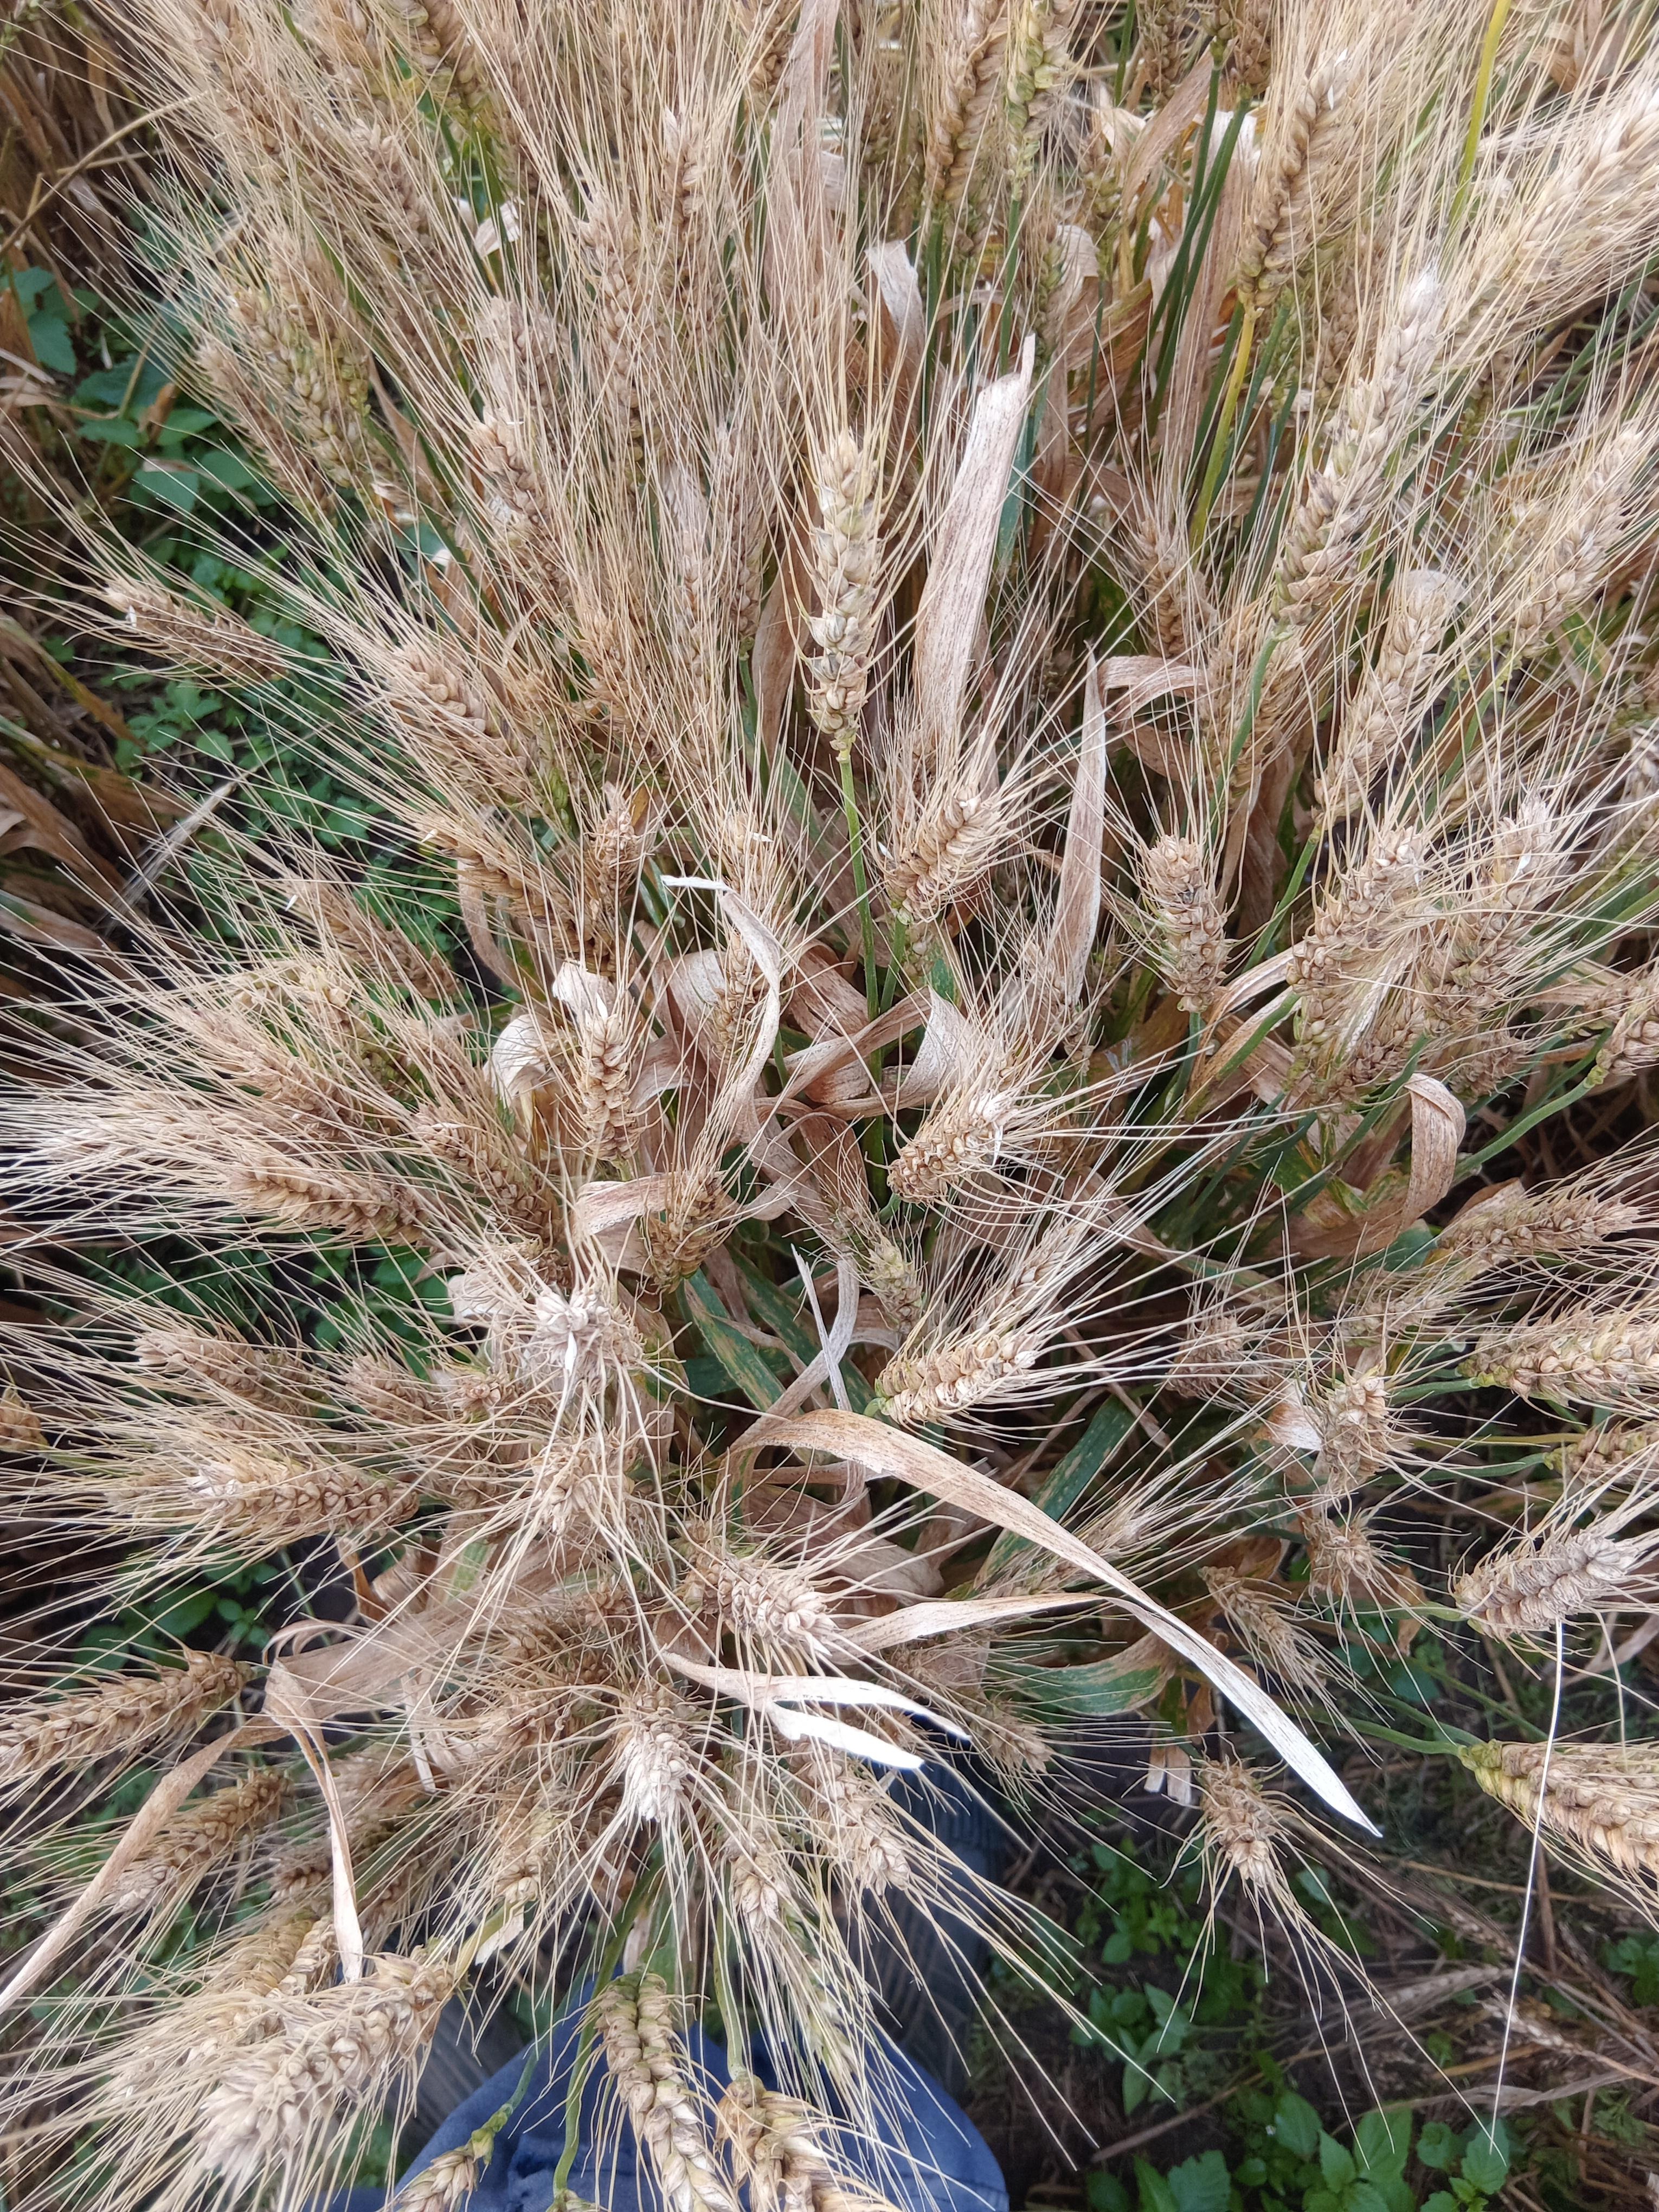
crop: wheat
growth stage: maturity
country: Kenya
